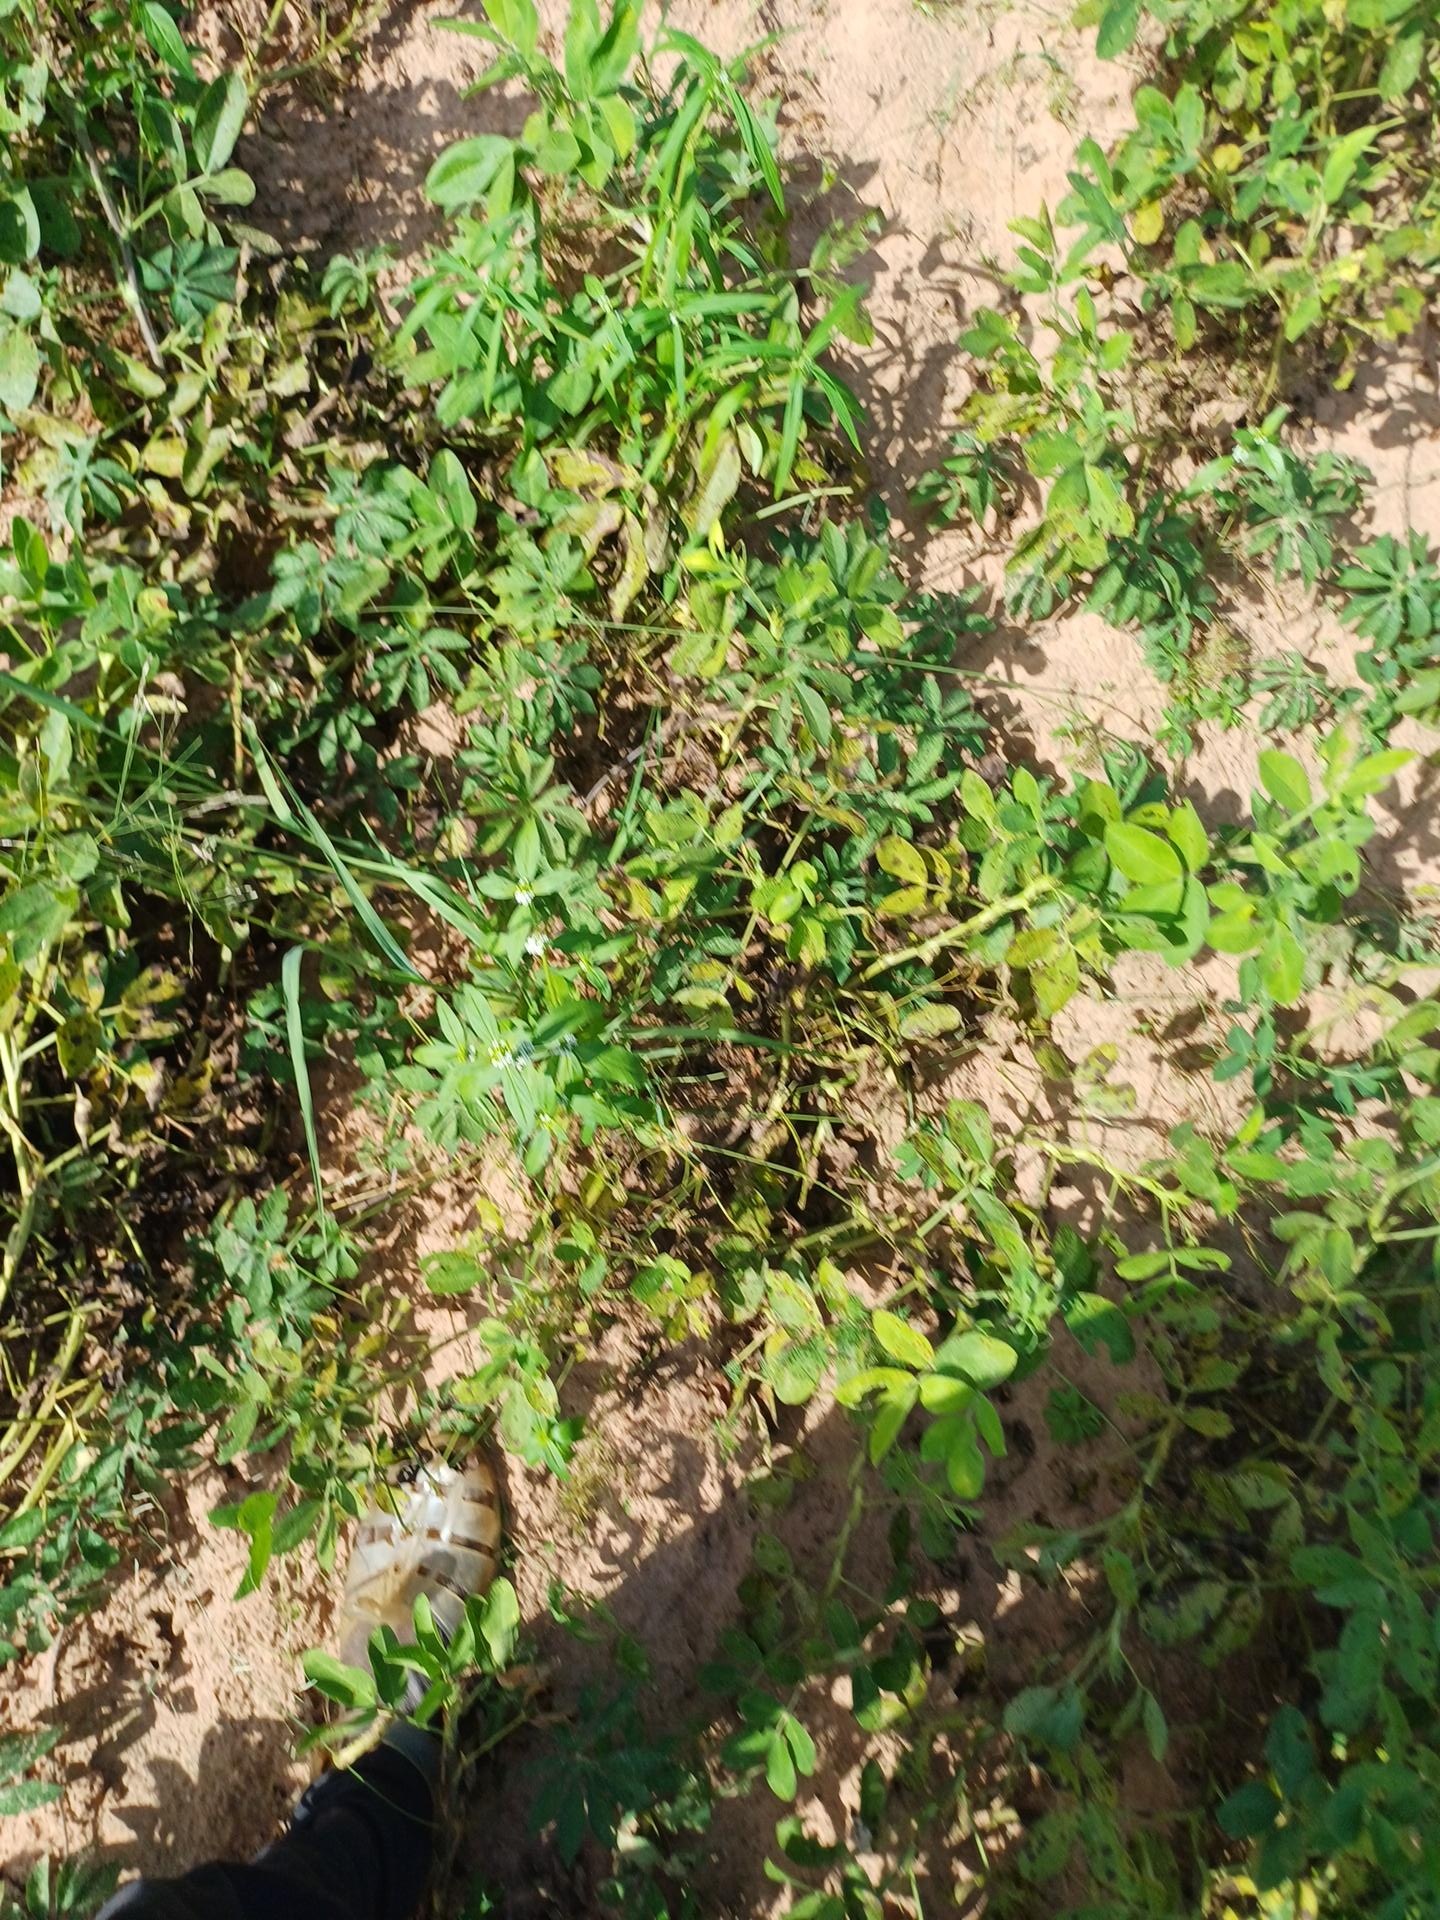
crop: groundnut
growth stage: flowering
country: Senegal
